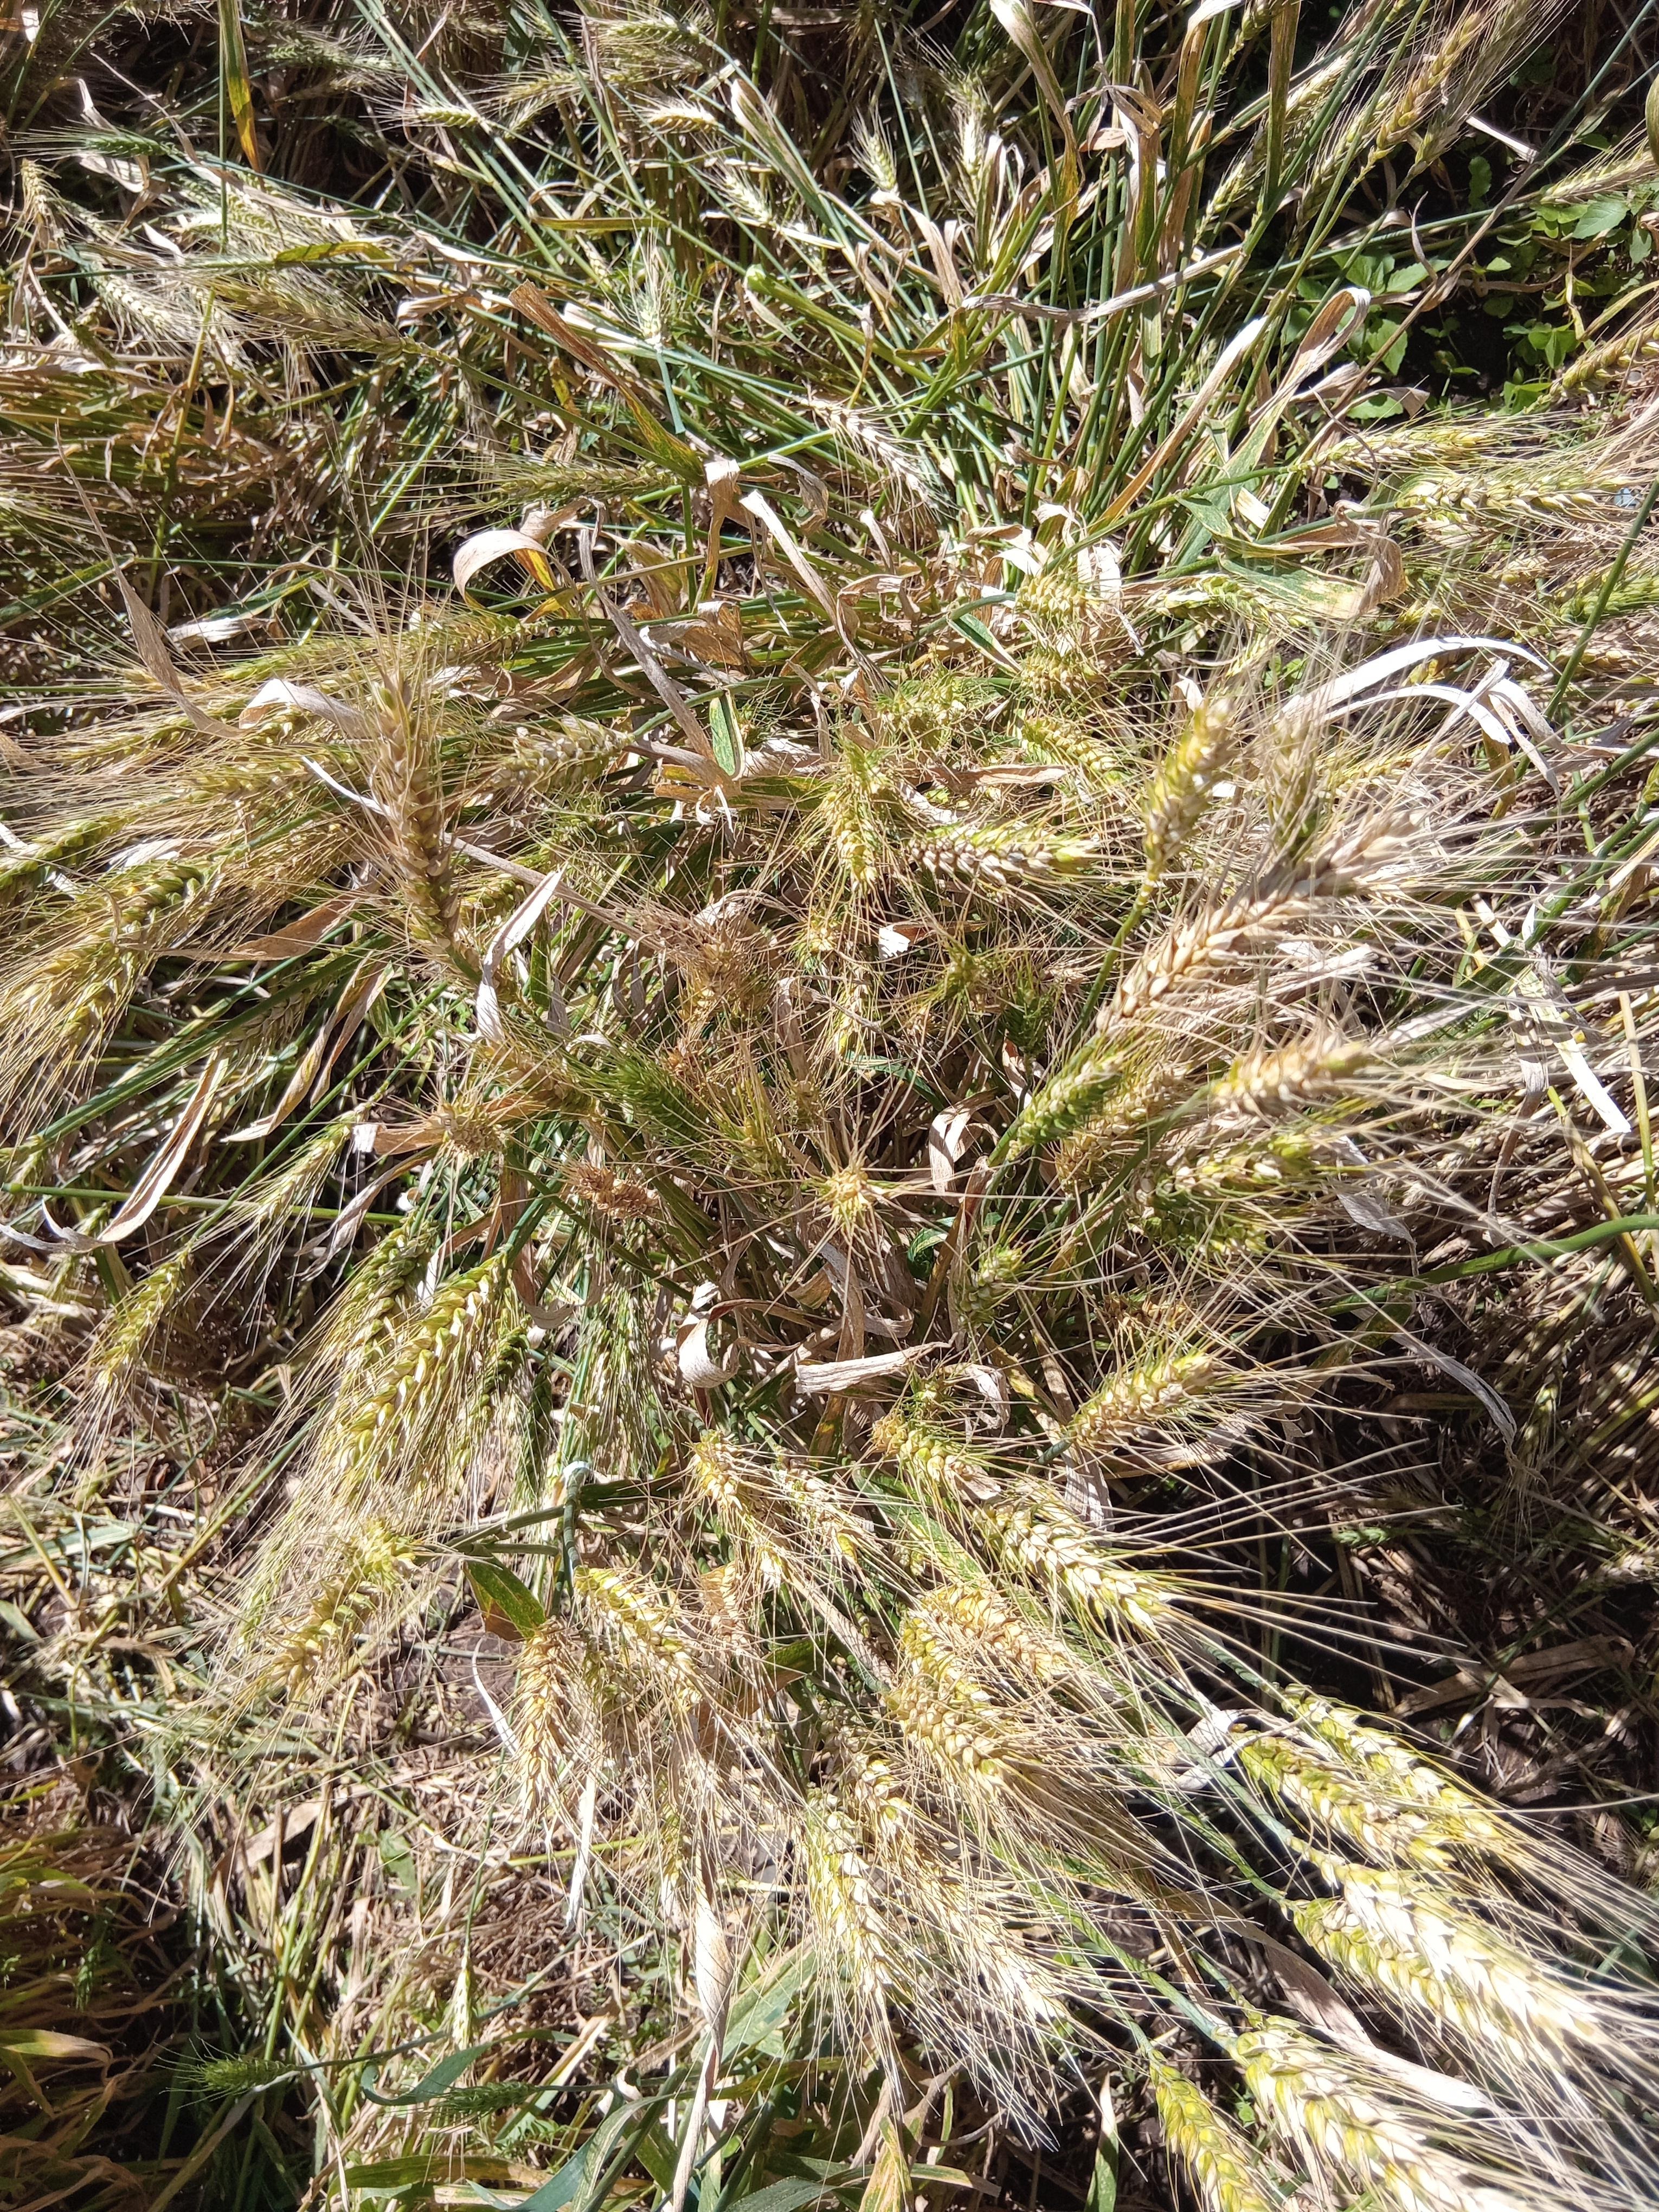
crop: wheat
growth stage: maturity
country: Kenya
